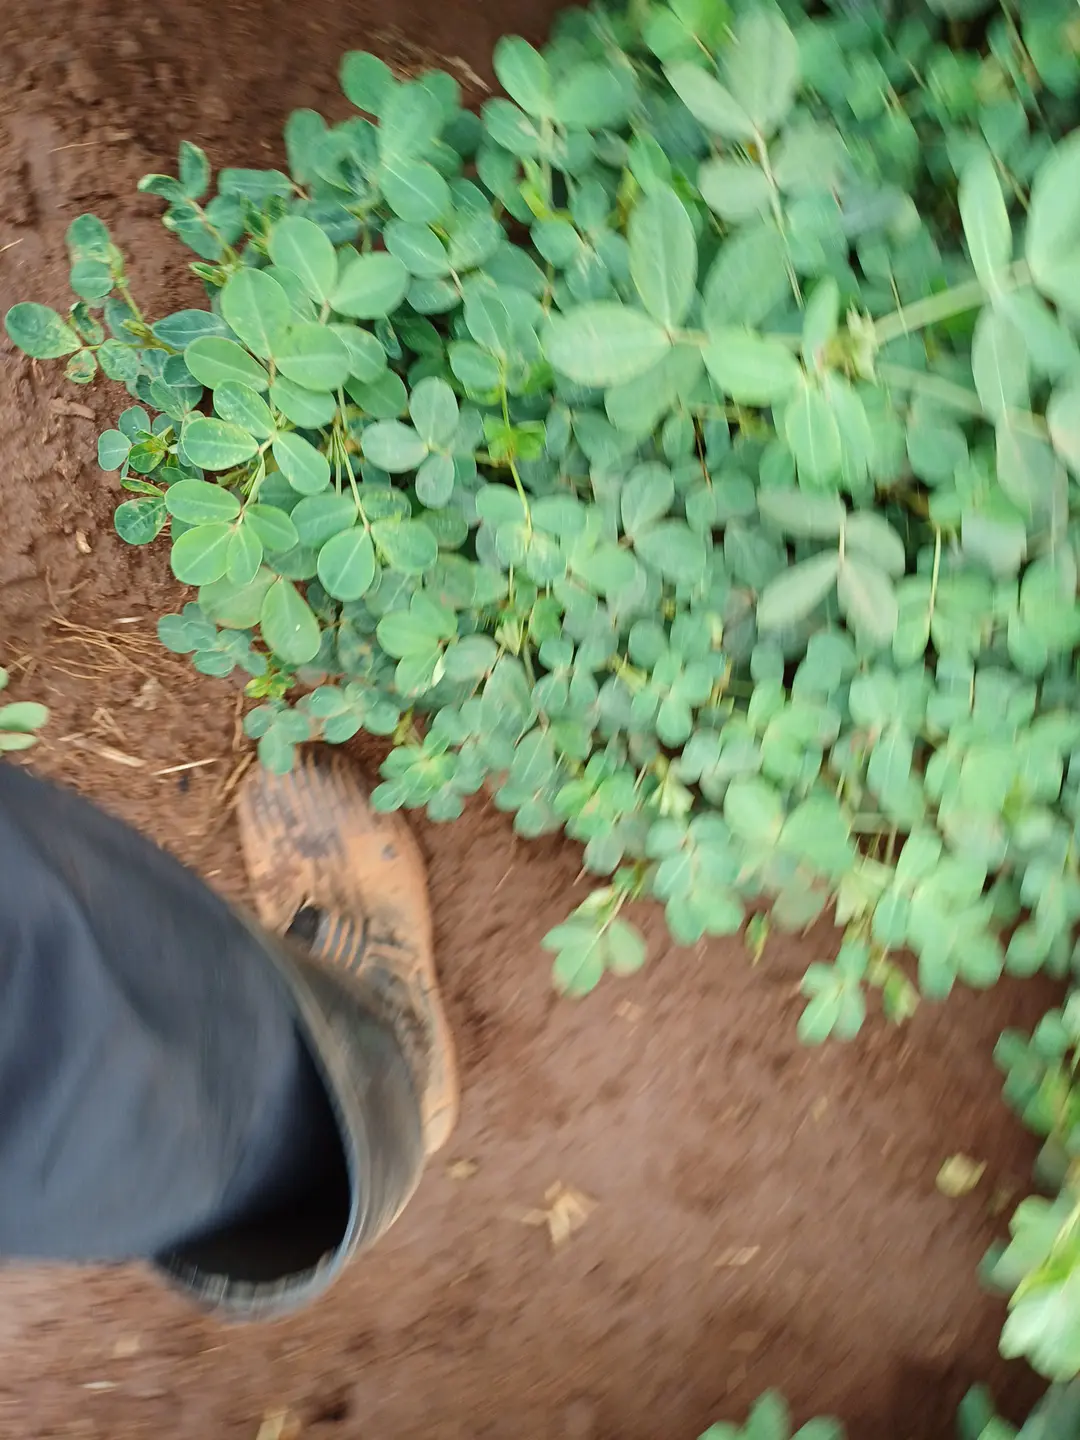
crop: groundnut
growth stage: flowering
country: Kenya
